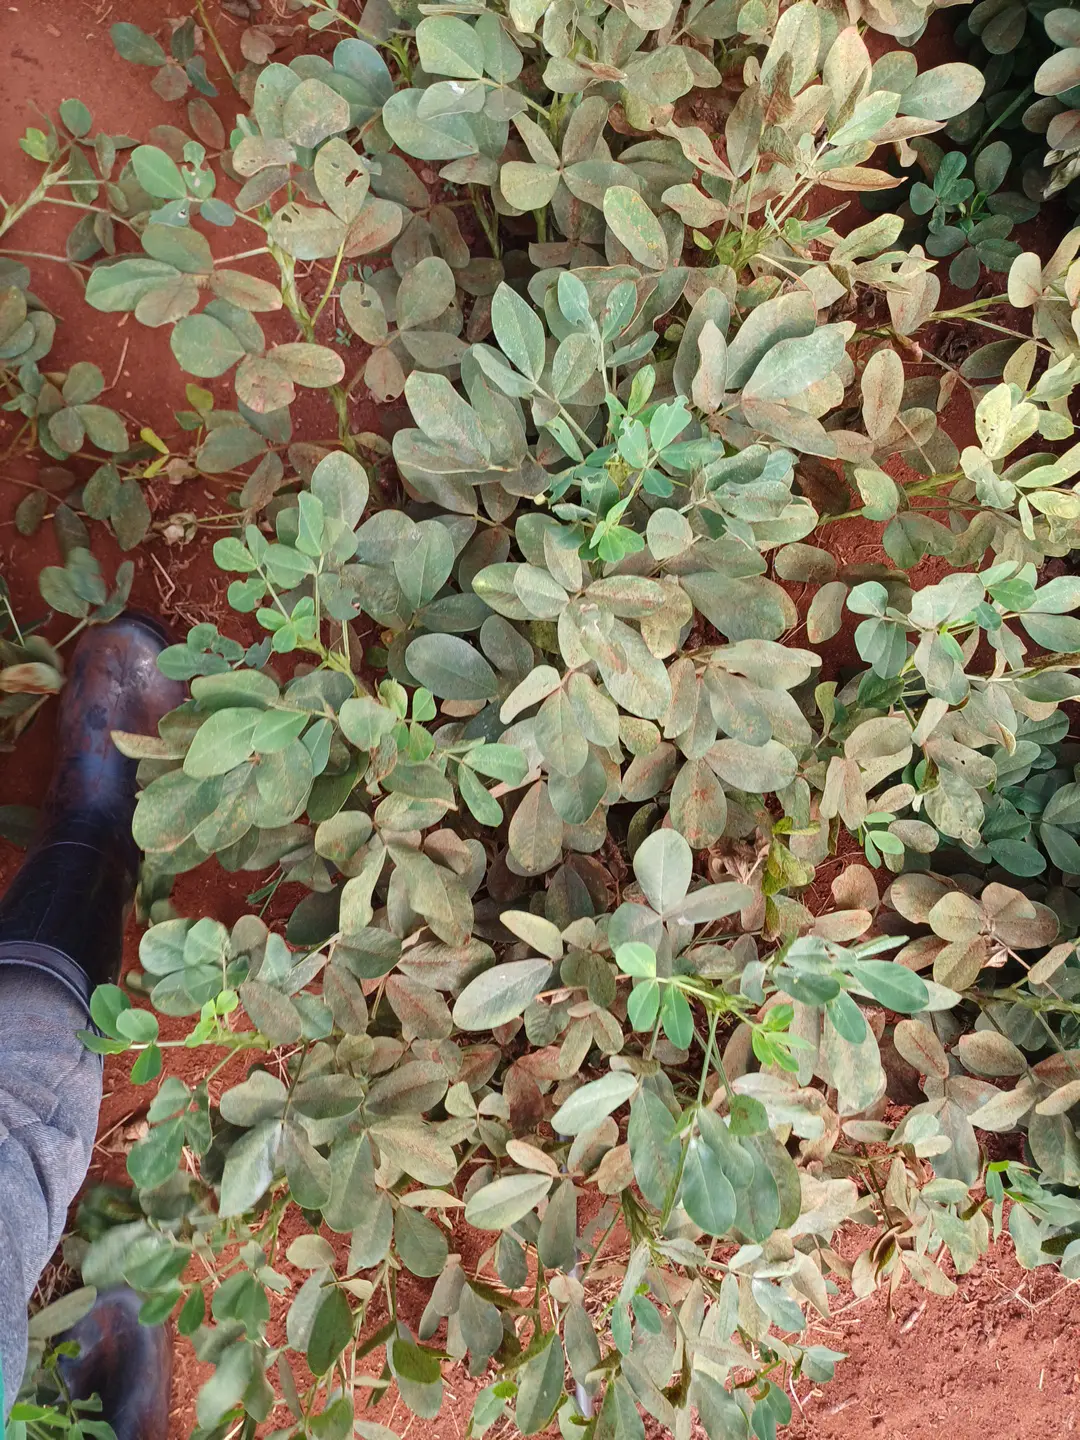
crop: groundnut
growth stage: pegging
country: Kenya
